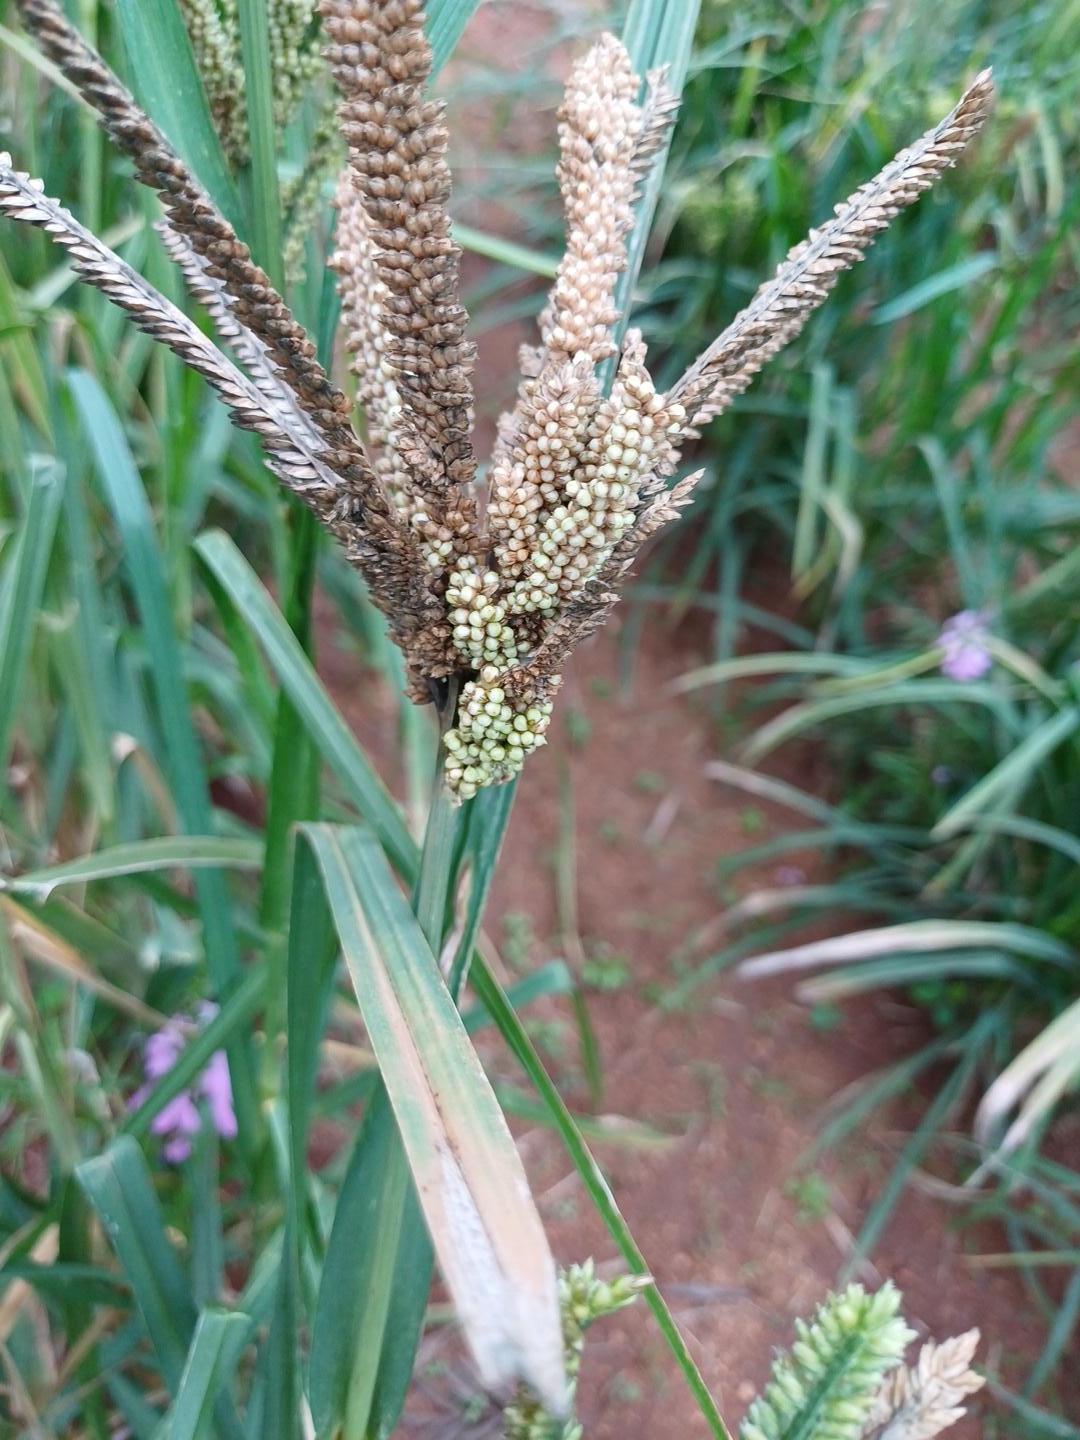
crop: finger millet
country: Kenya
